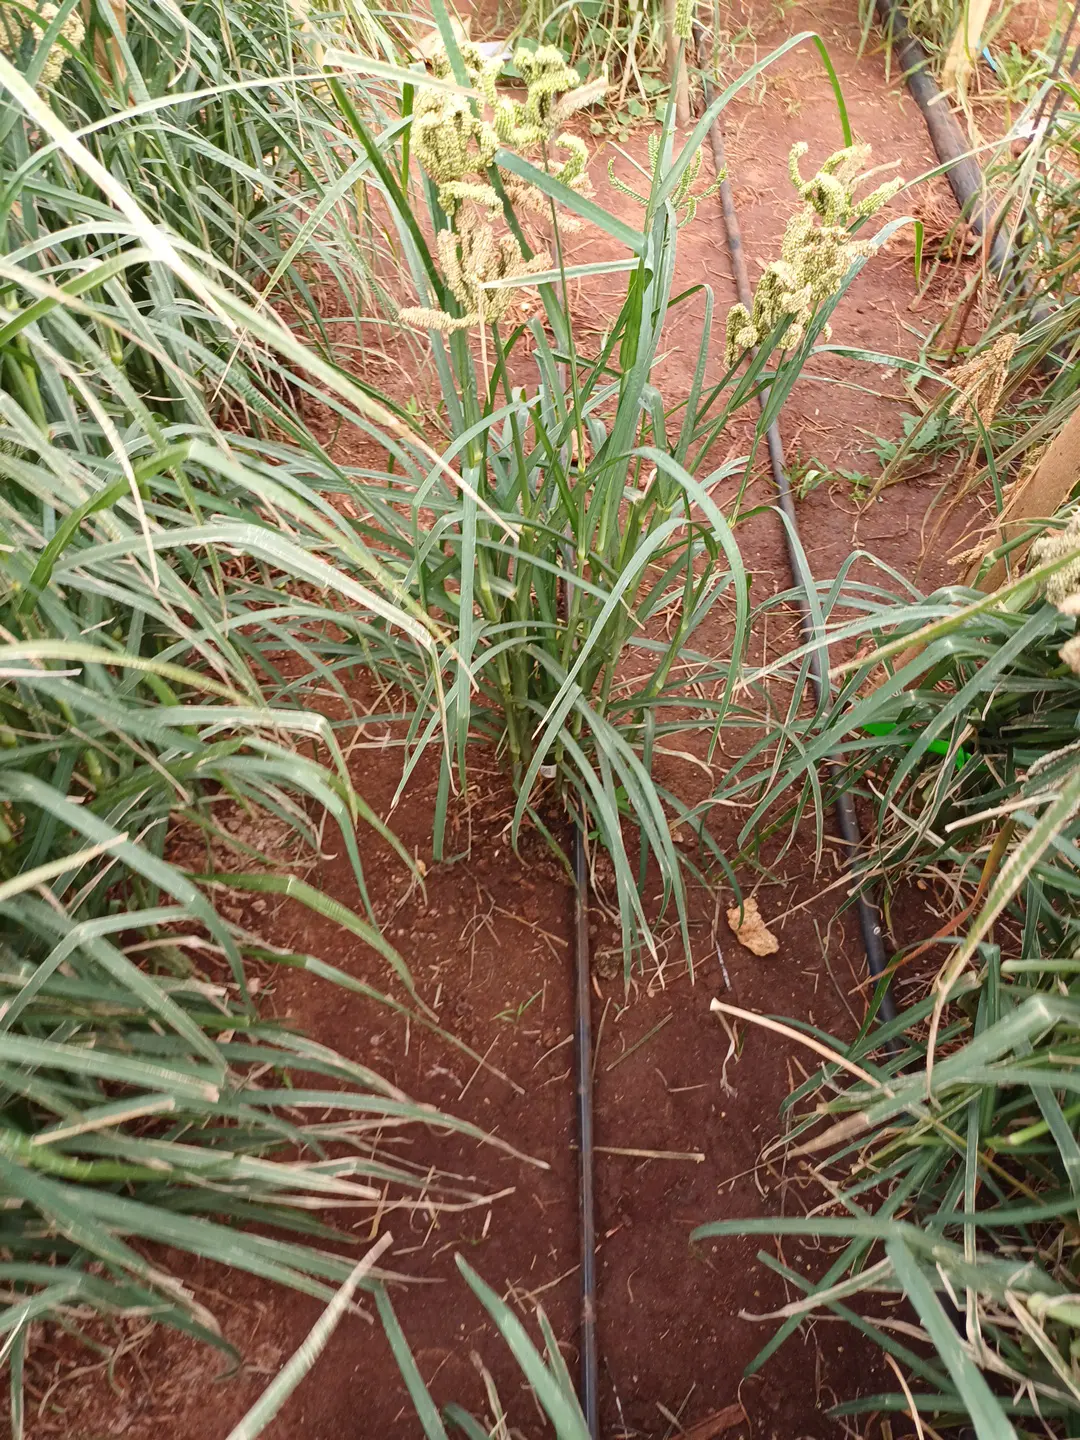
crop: finger millet
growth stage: filling grain
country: Kenya
